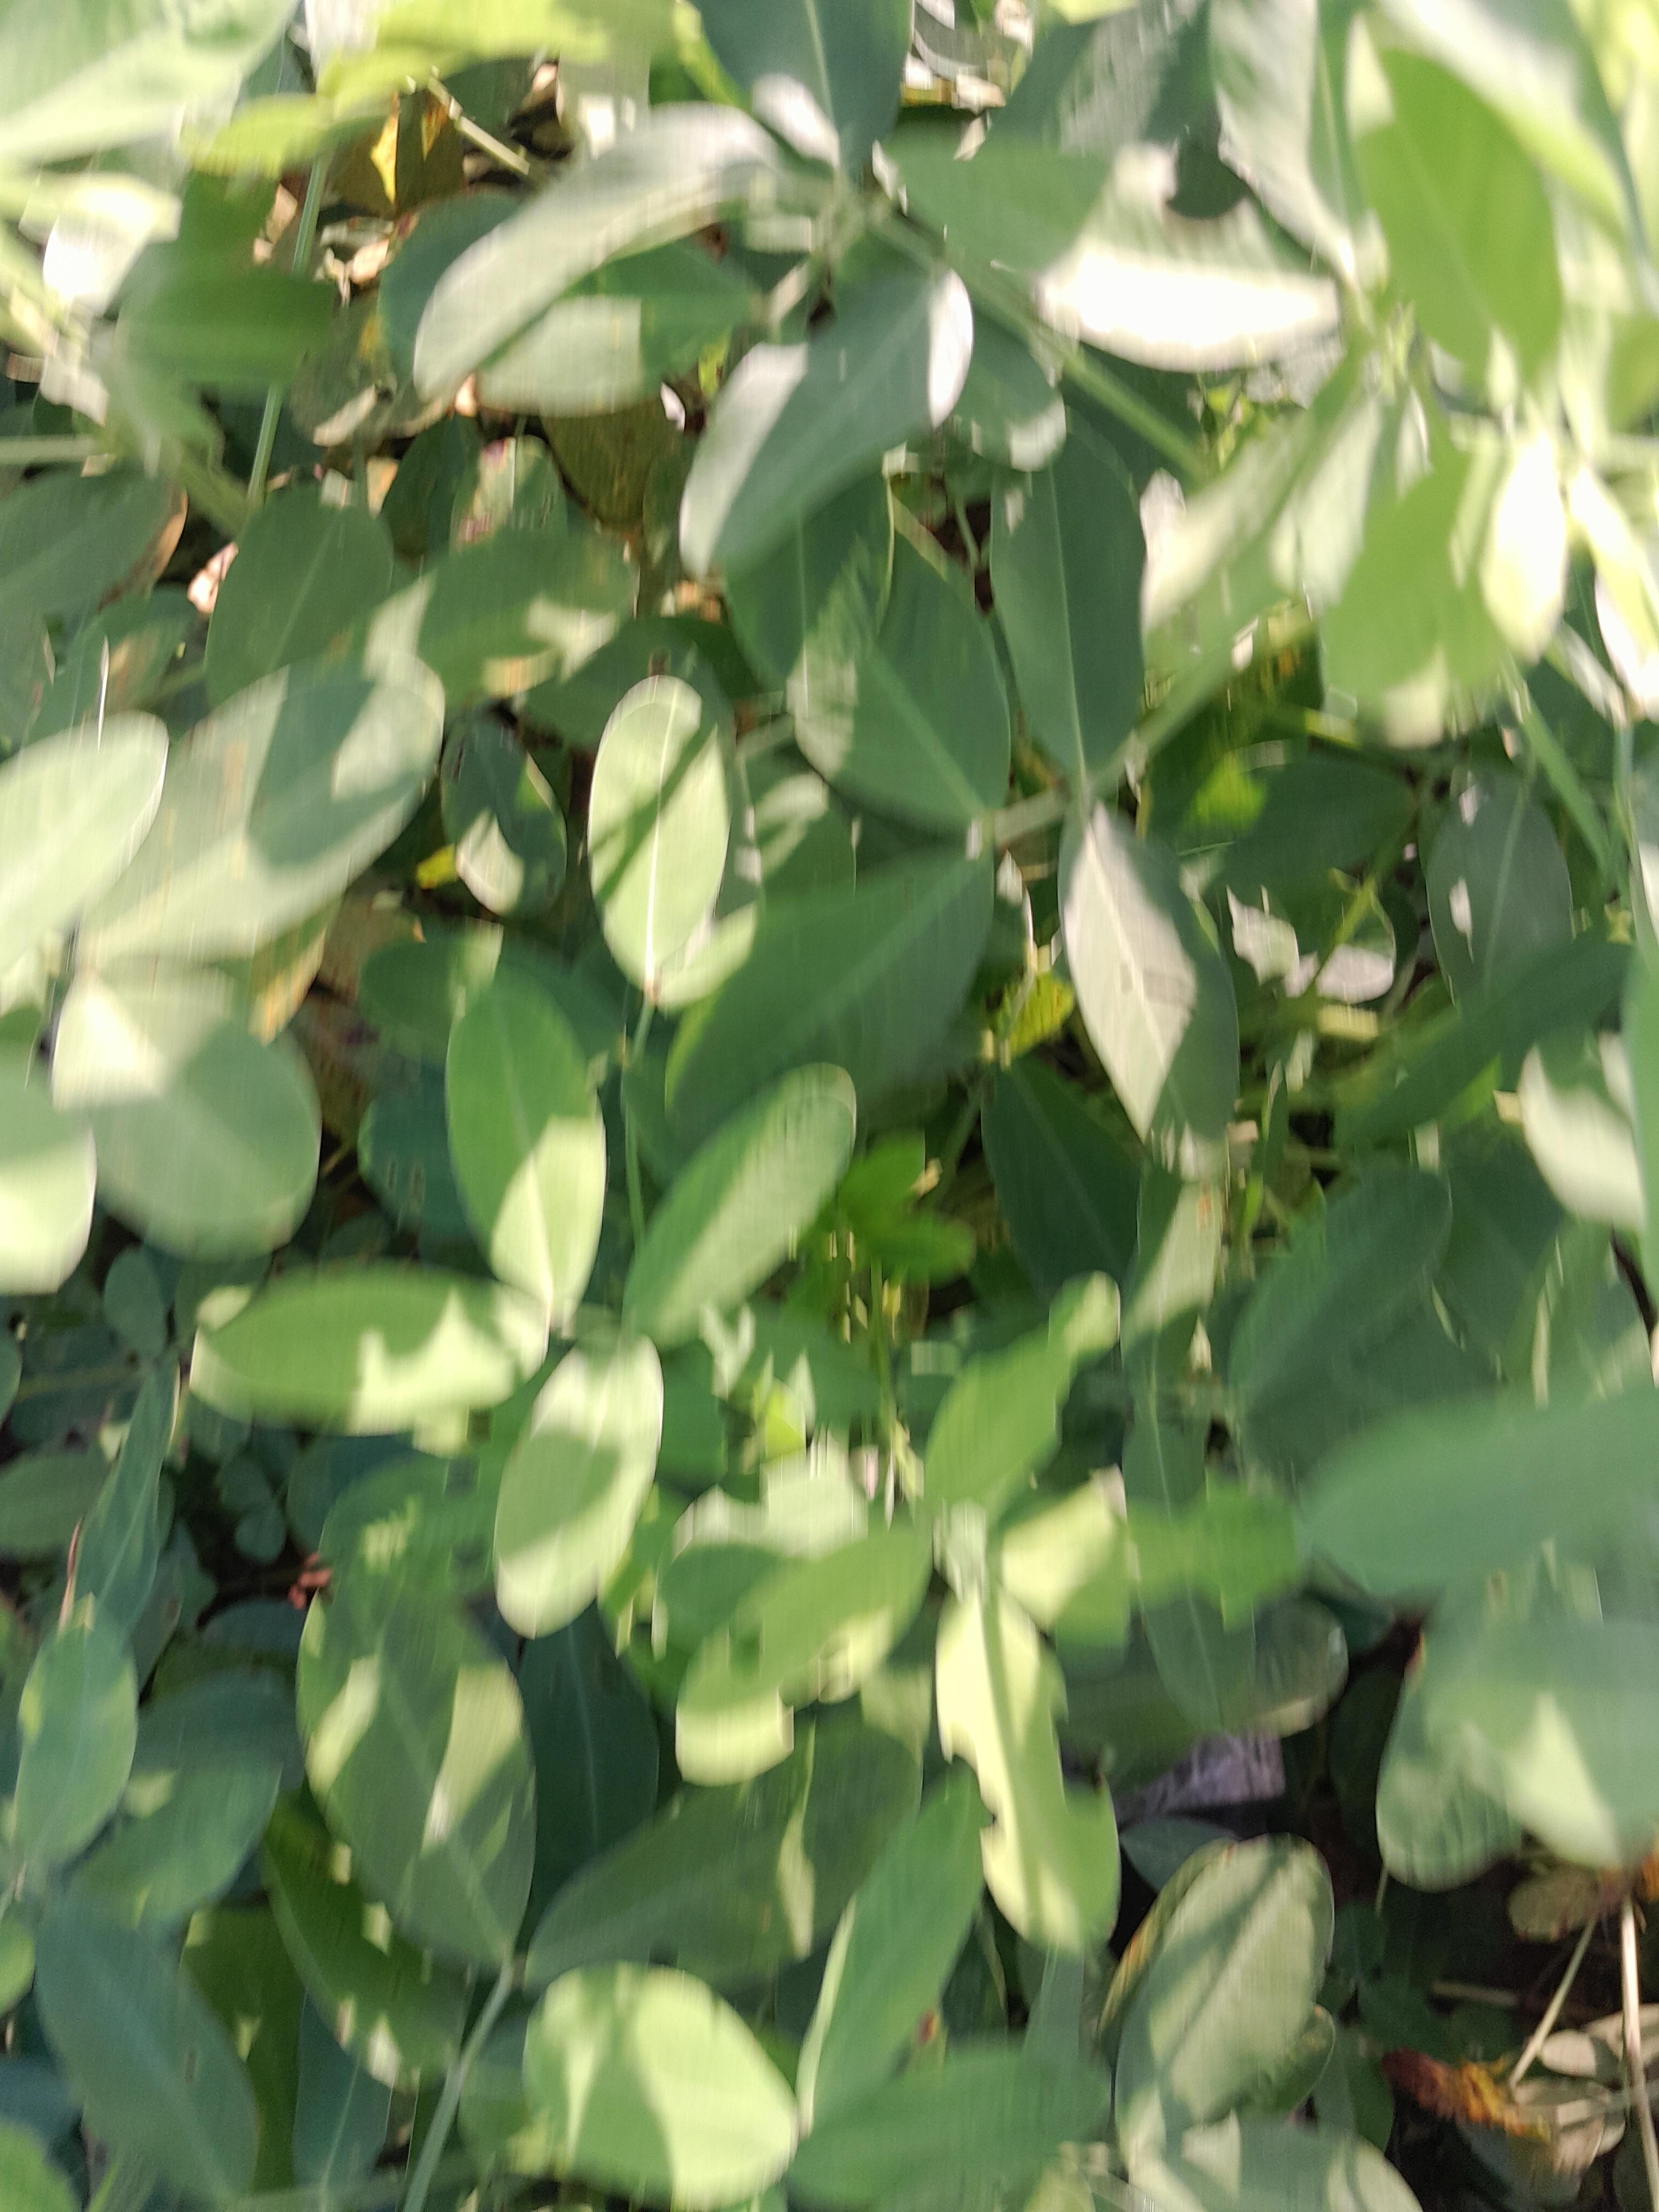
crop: groundnut
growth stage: flowering
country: Senegal
